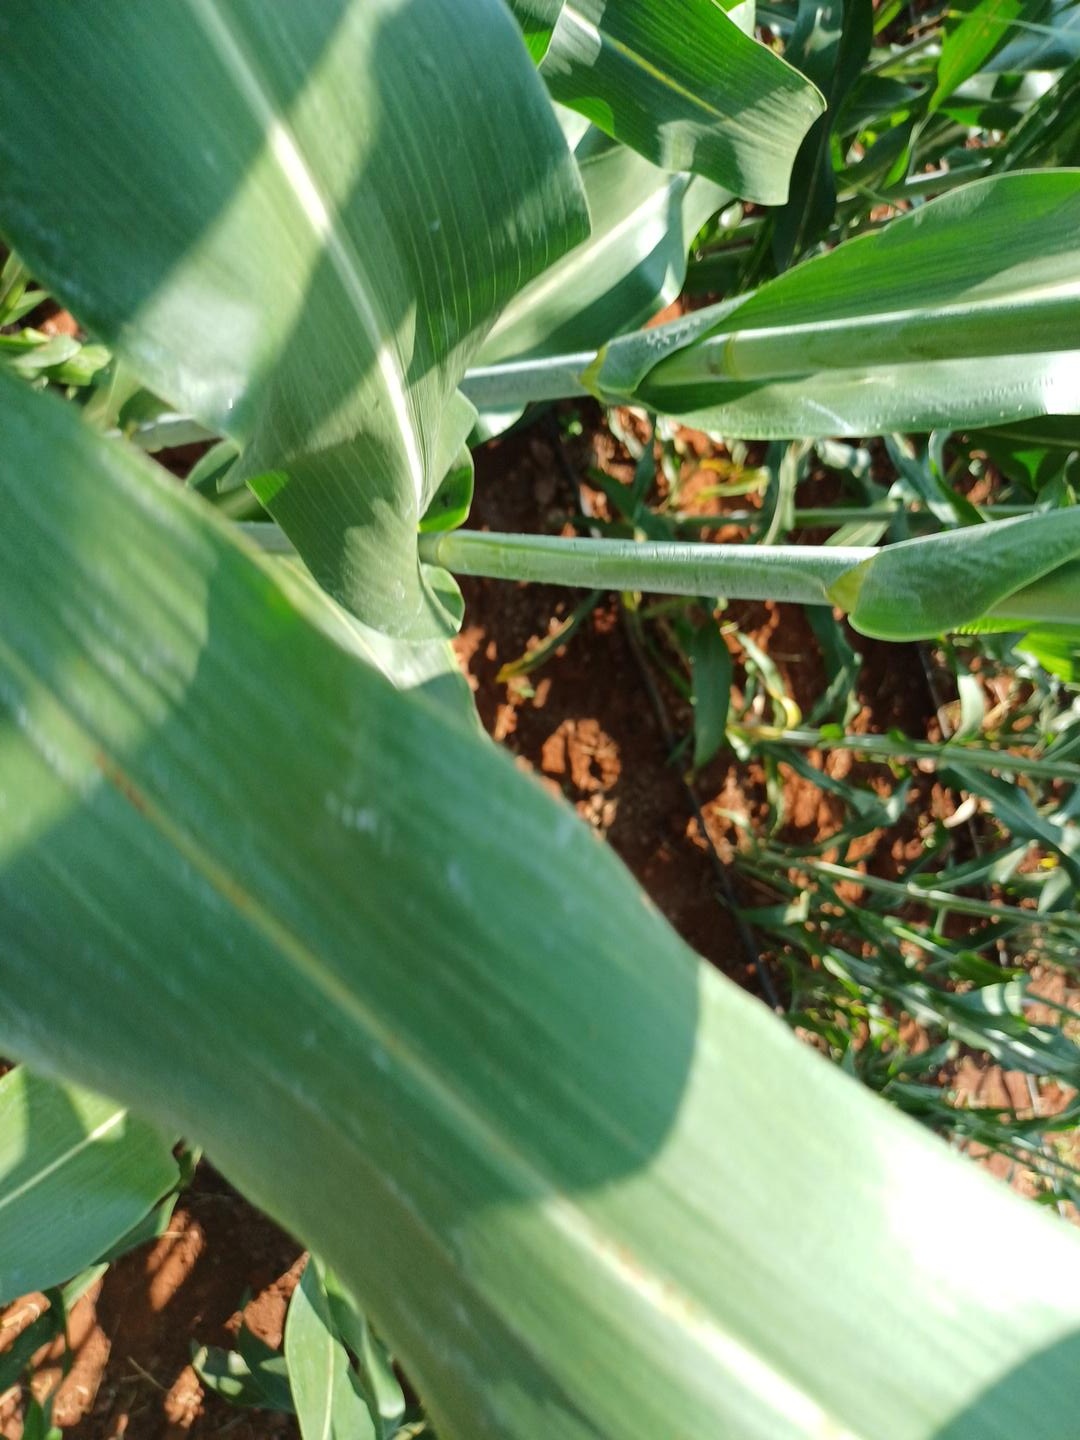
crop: sorghum
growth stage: heading tuber
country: Kenya
